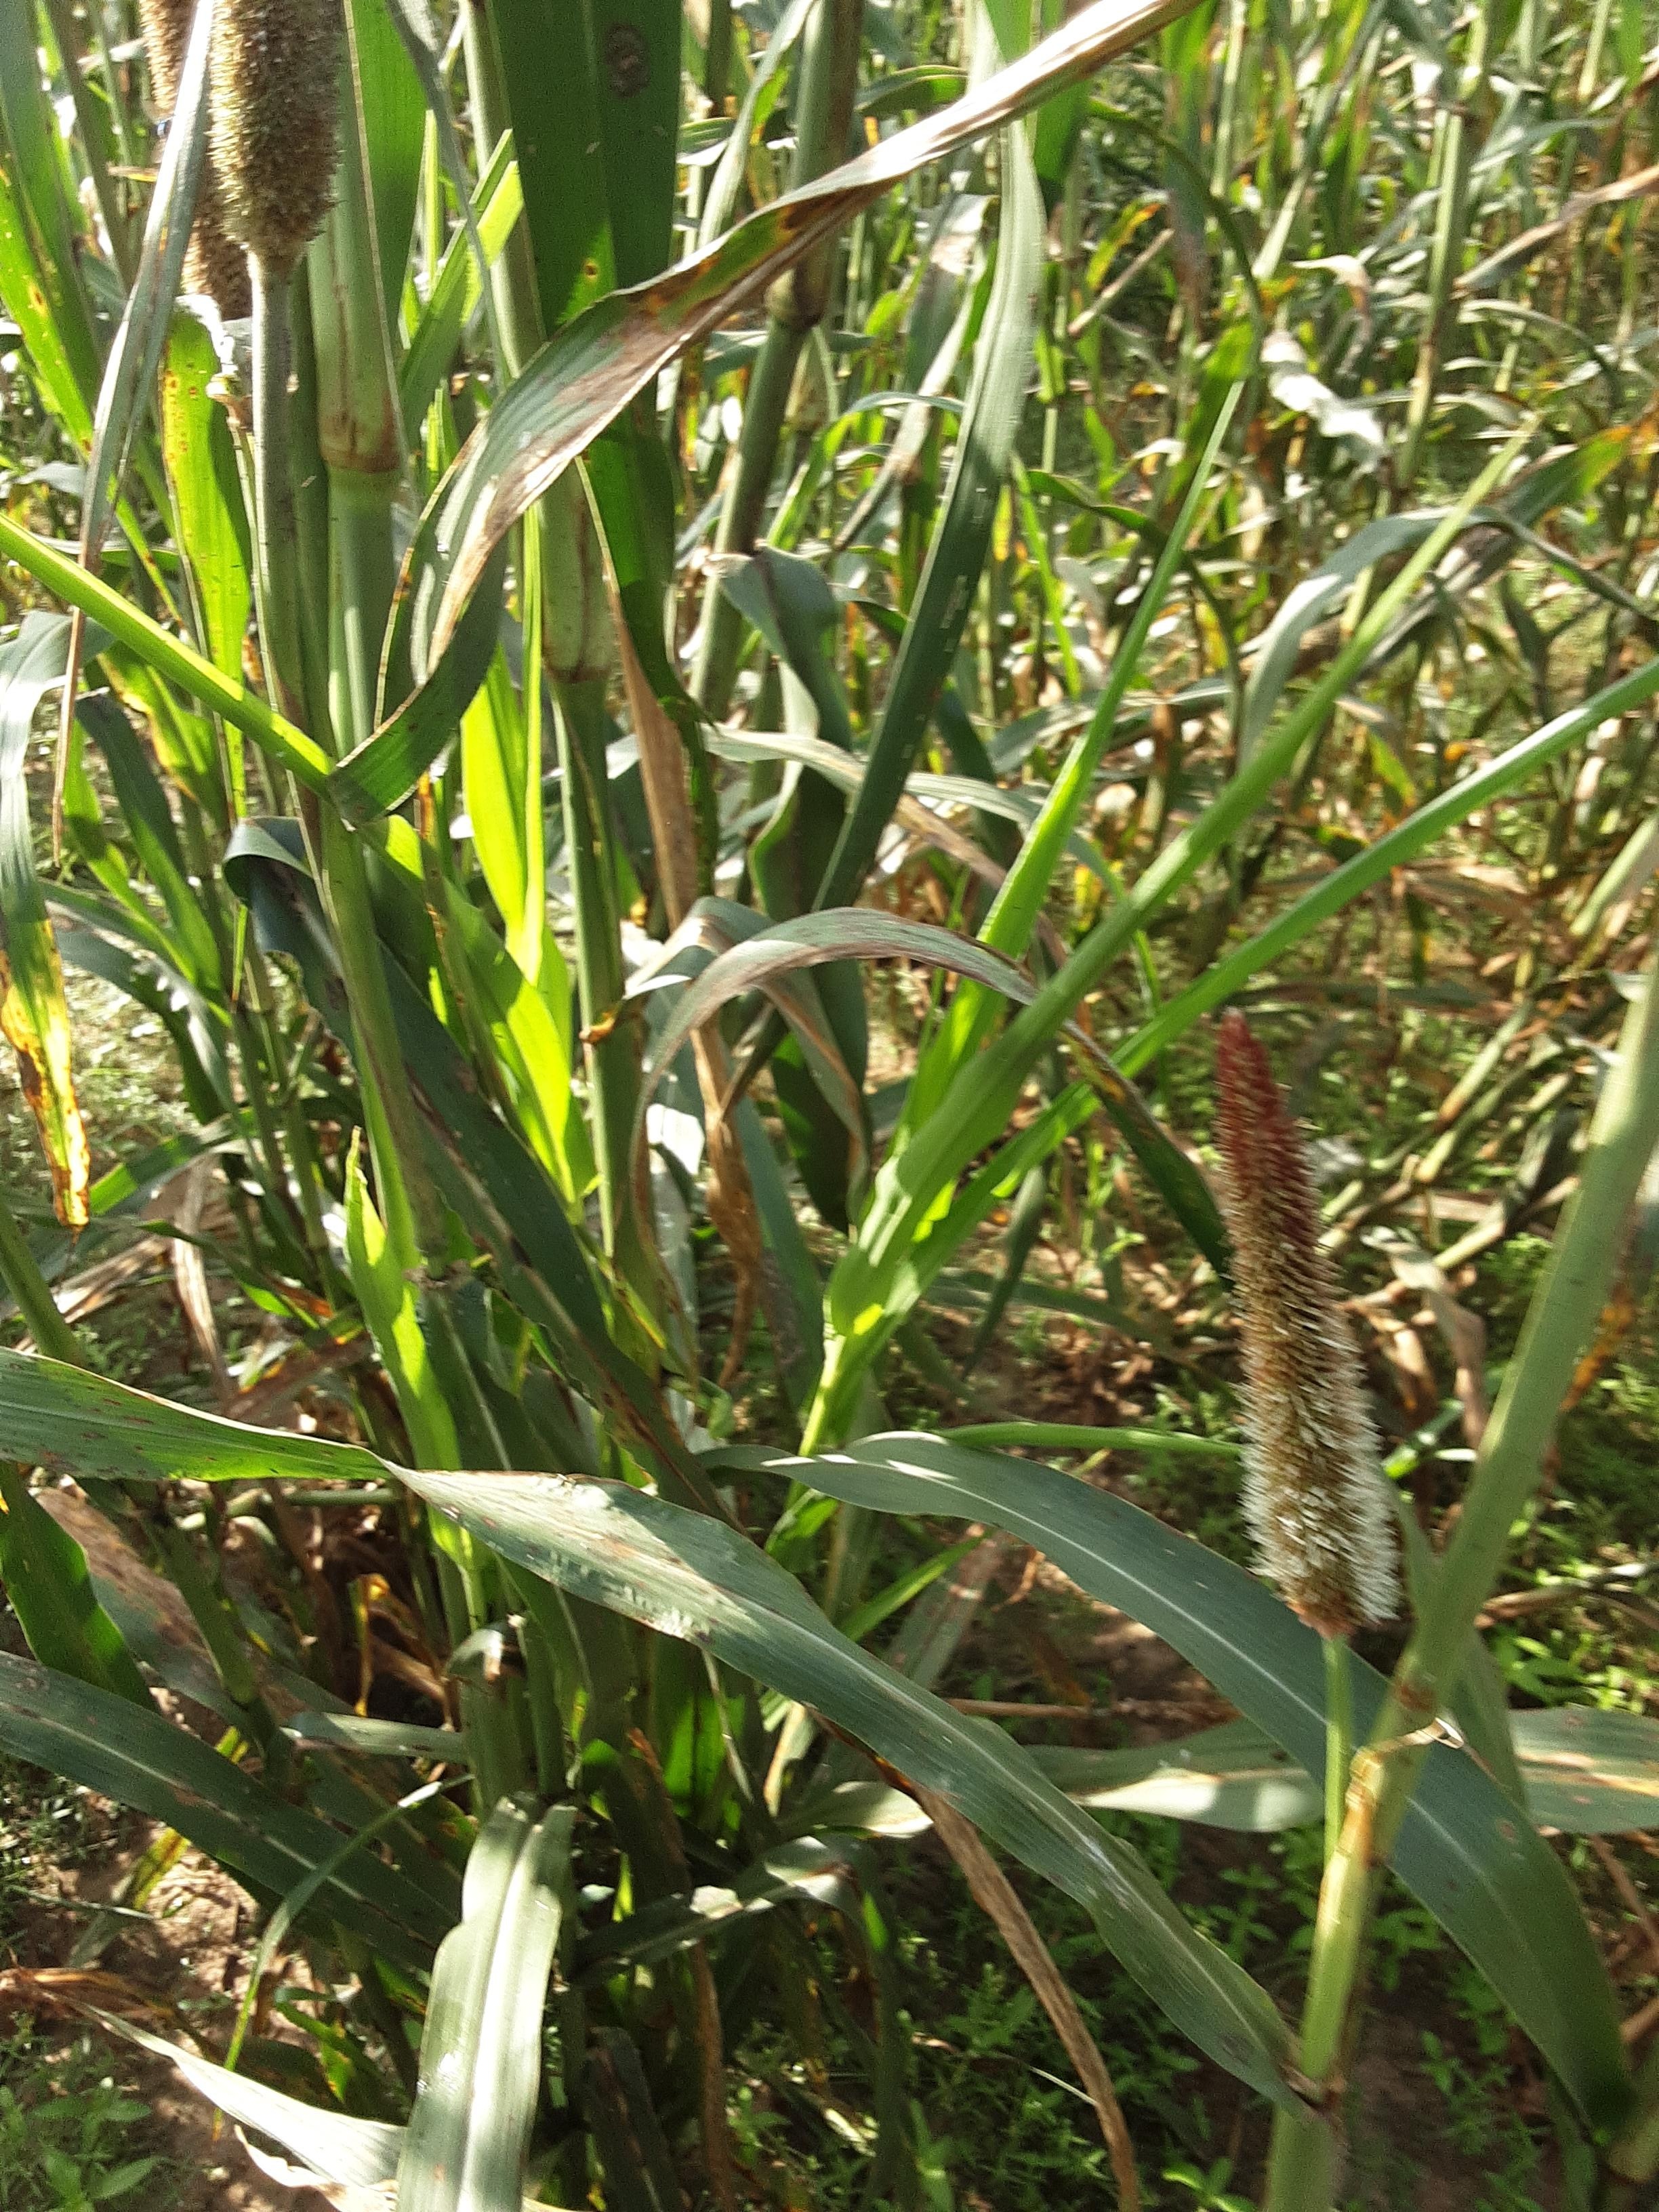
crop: pearl millet
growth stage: filling grain
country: Senegal
